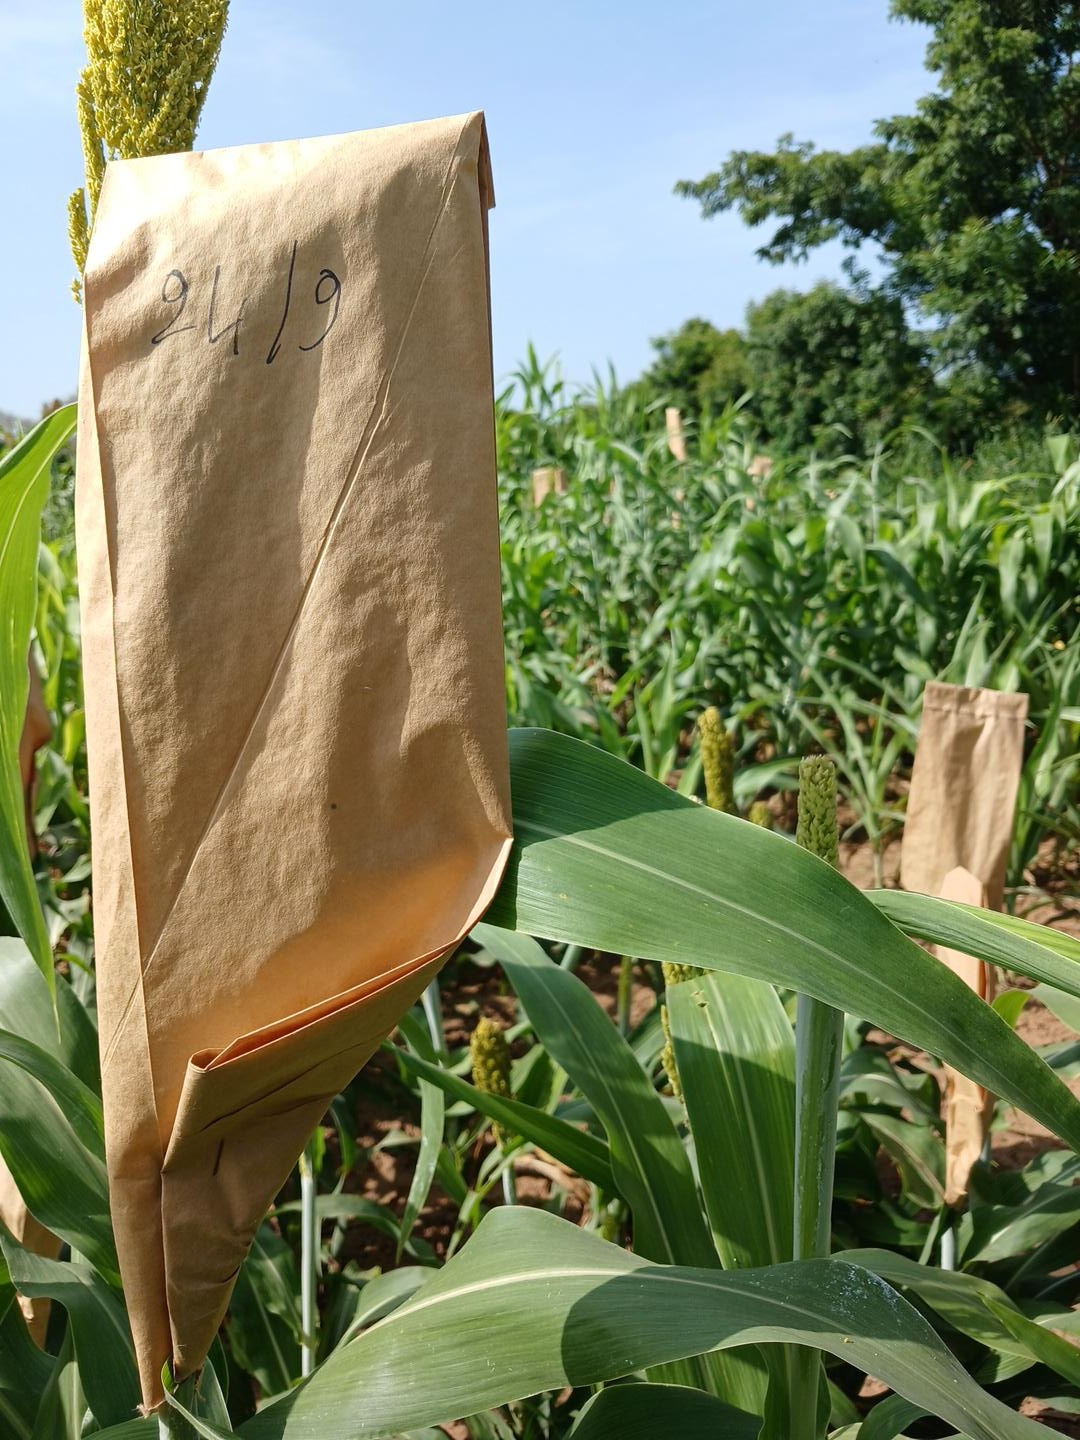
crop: sorghum
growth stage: heading tuber
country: Senegal
